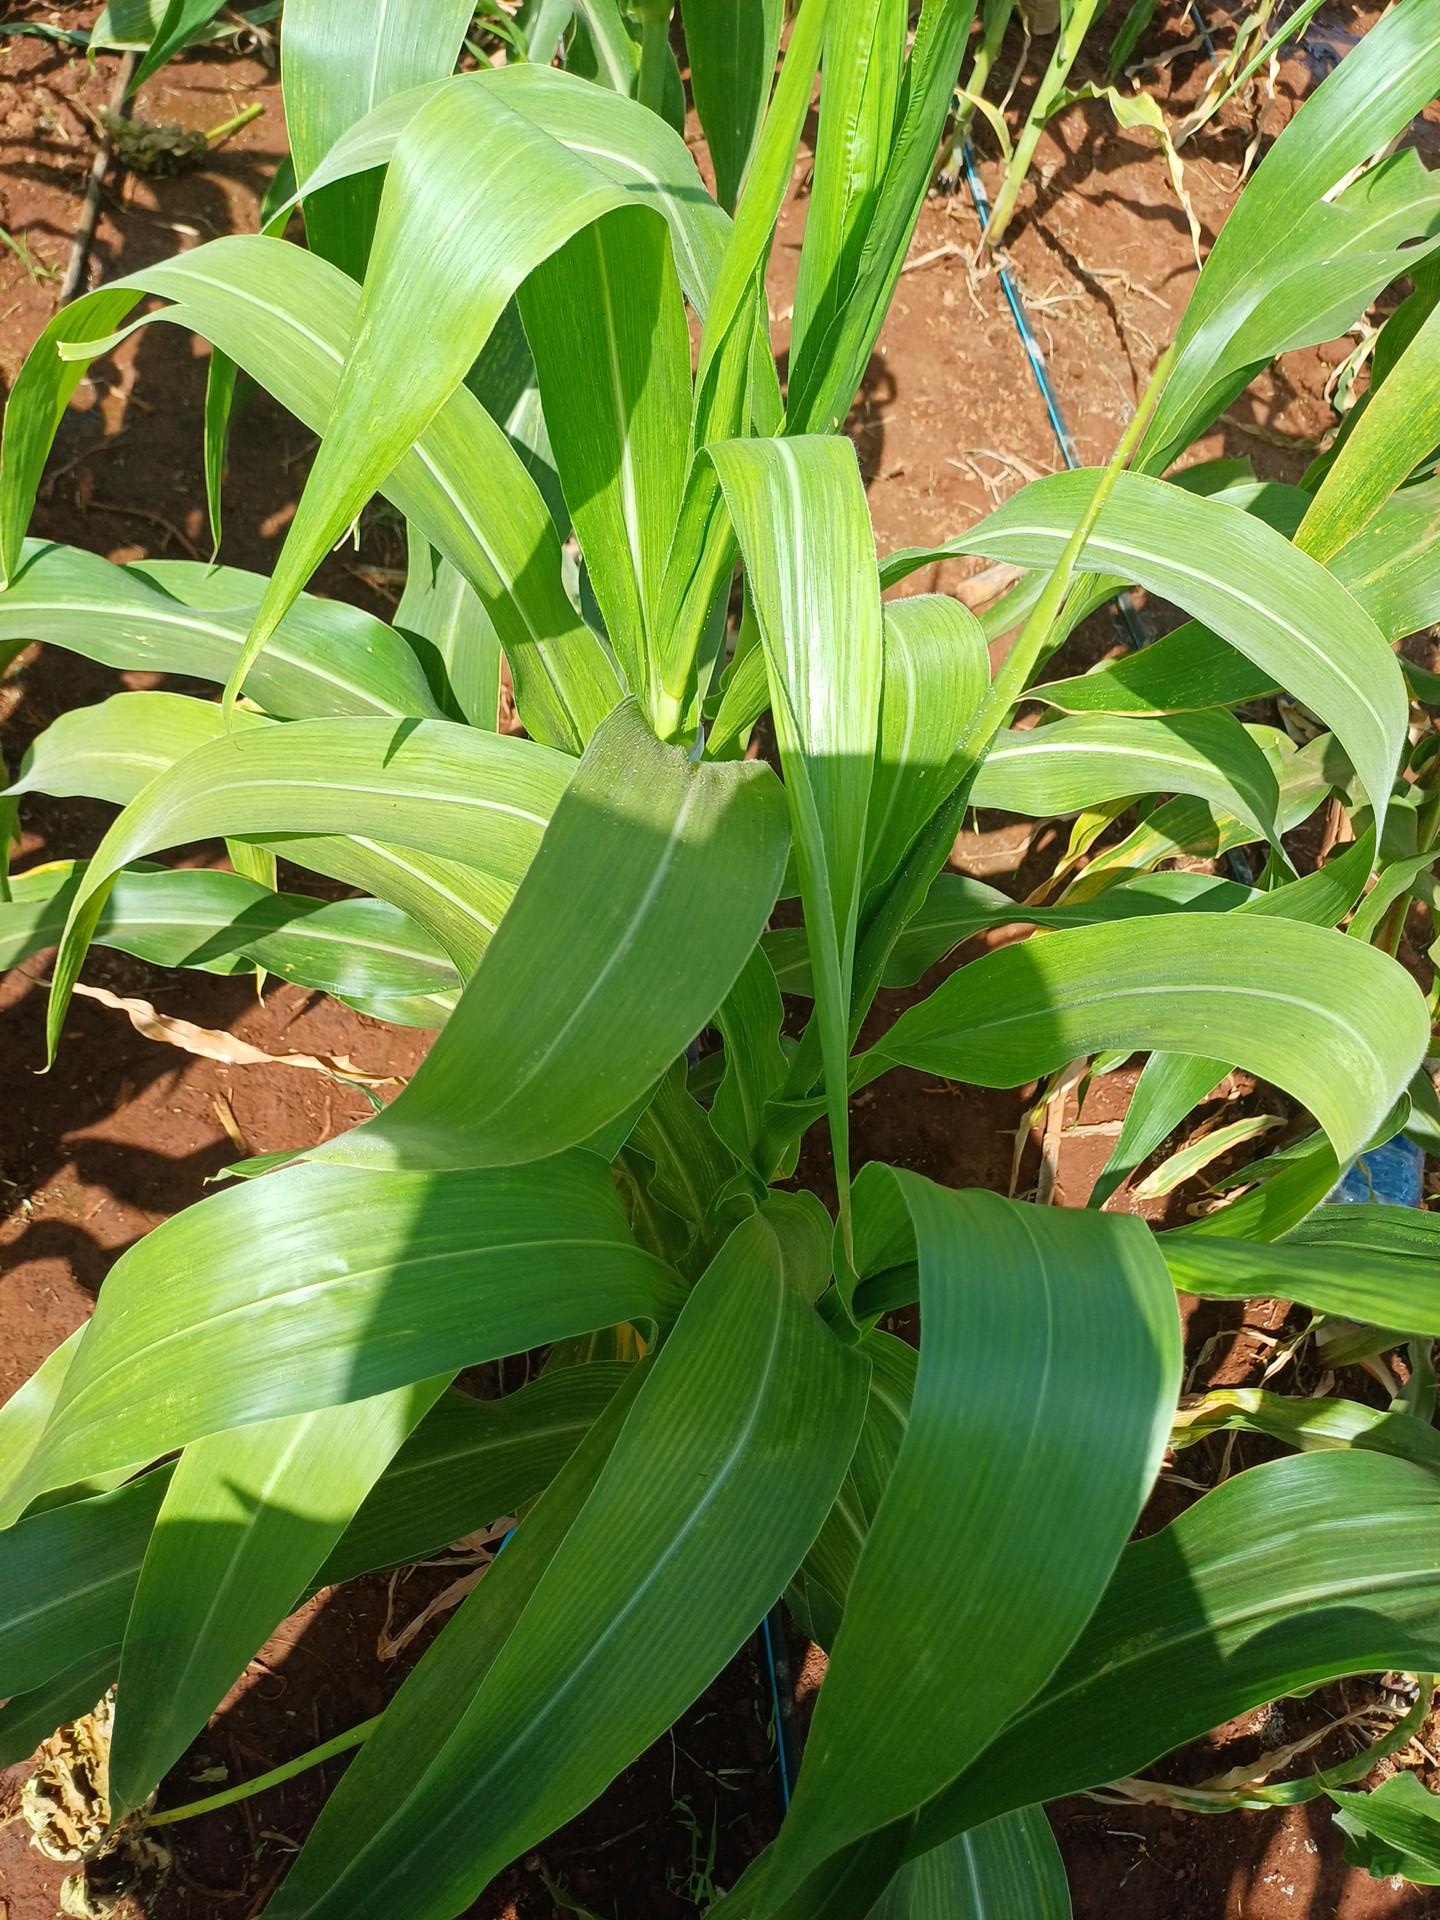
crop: maize
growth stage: vegetative
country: Kenya
